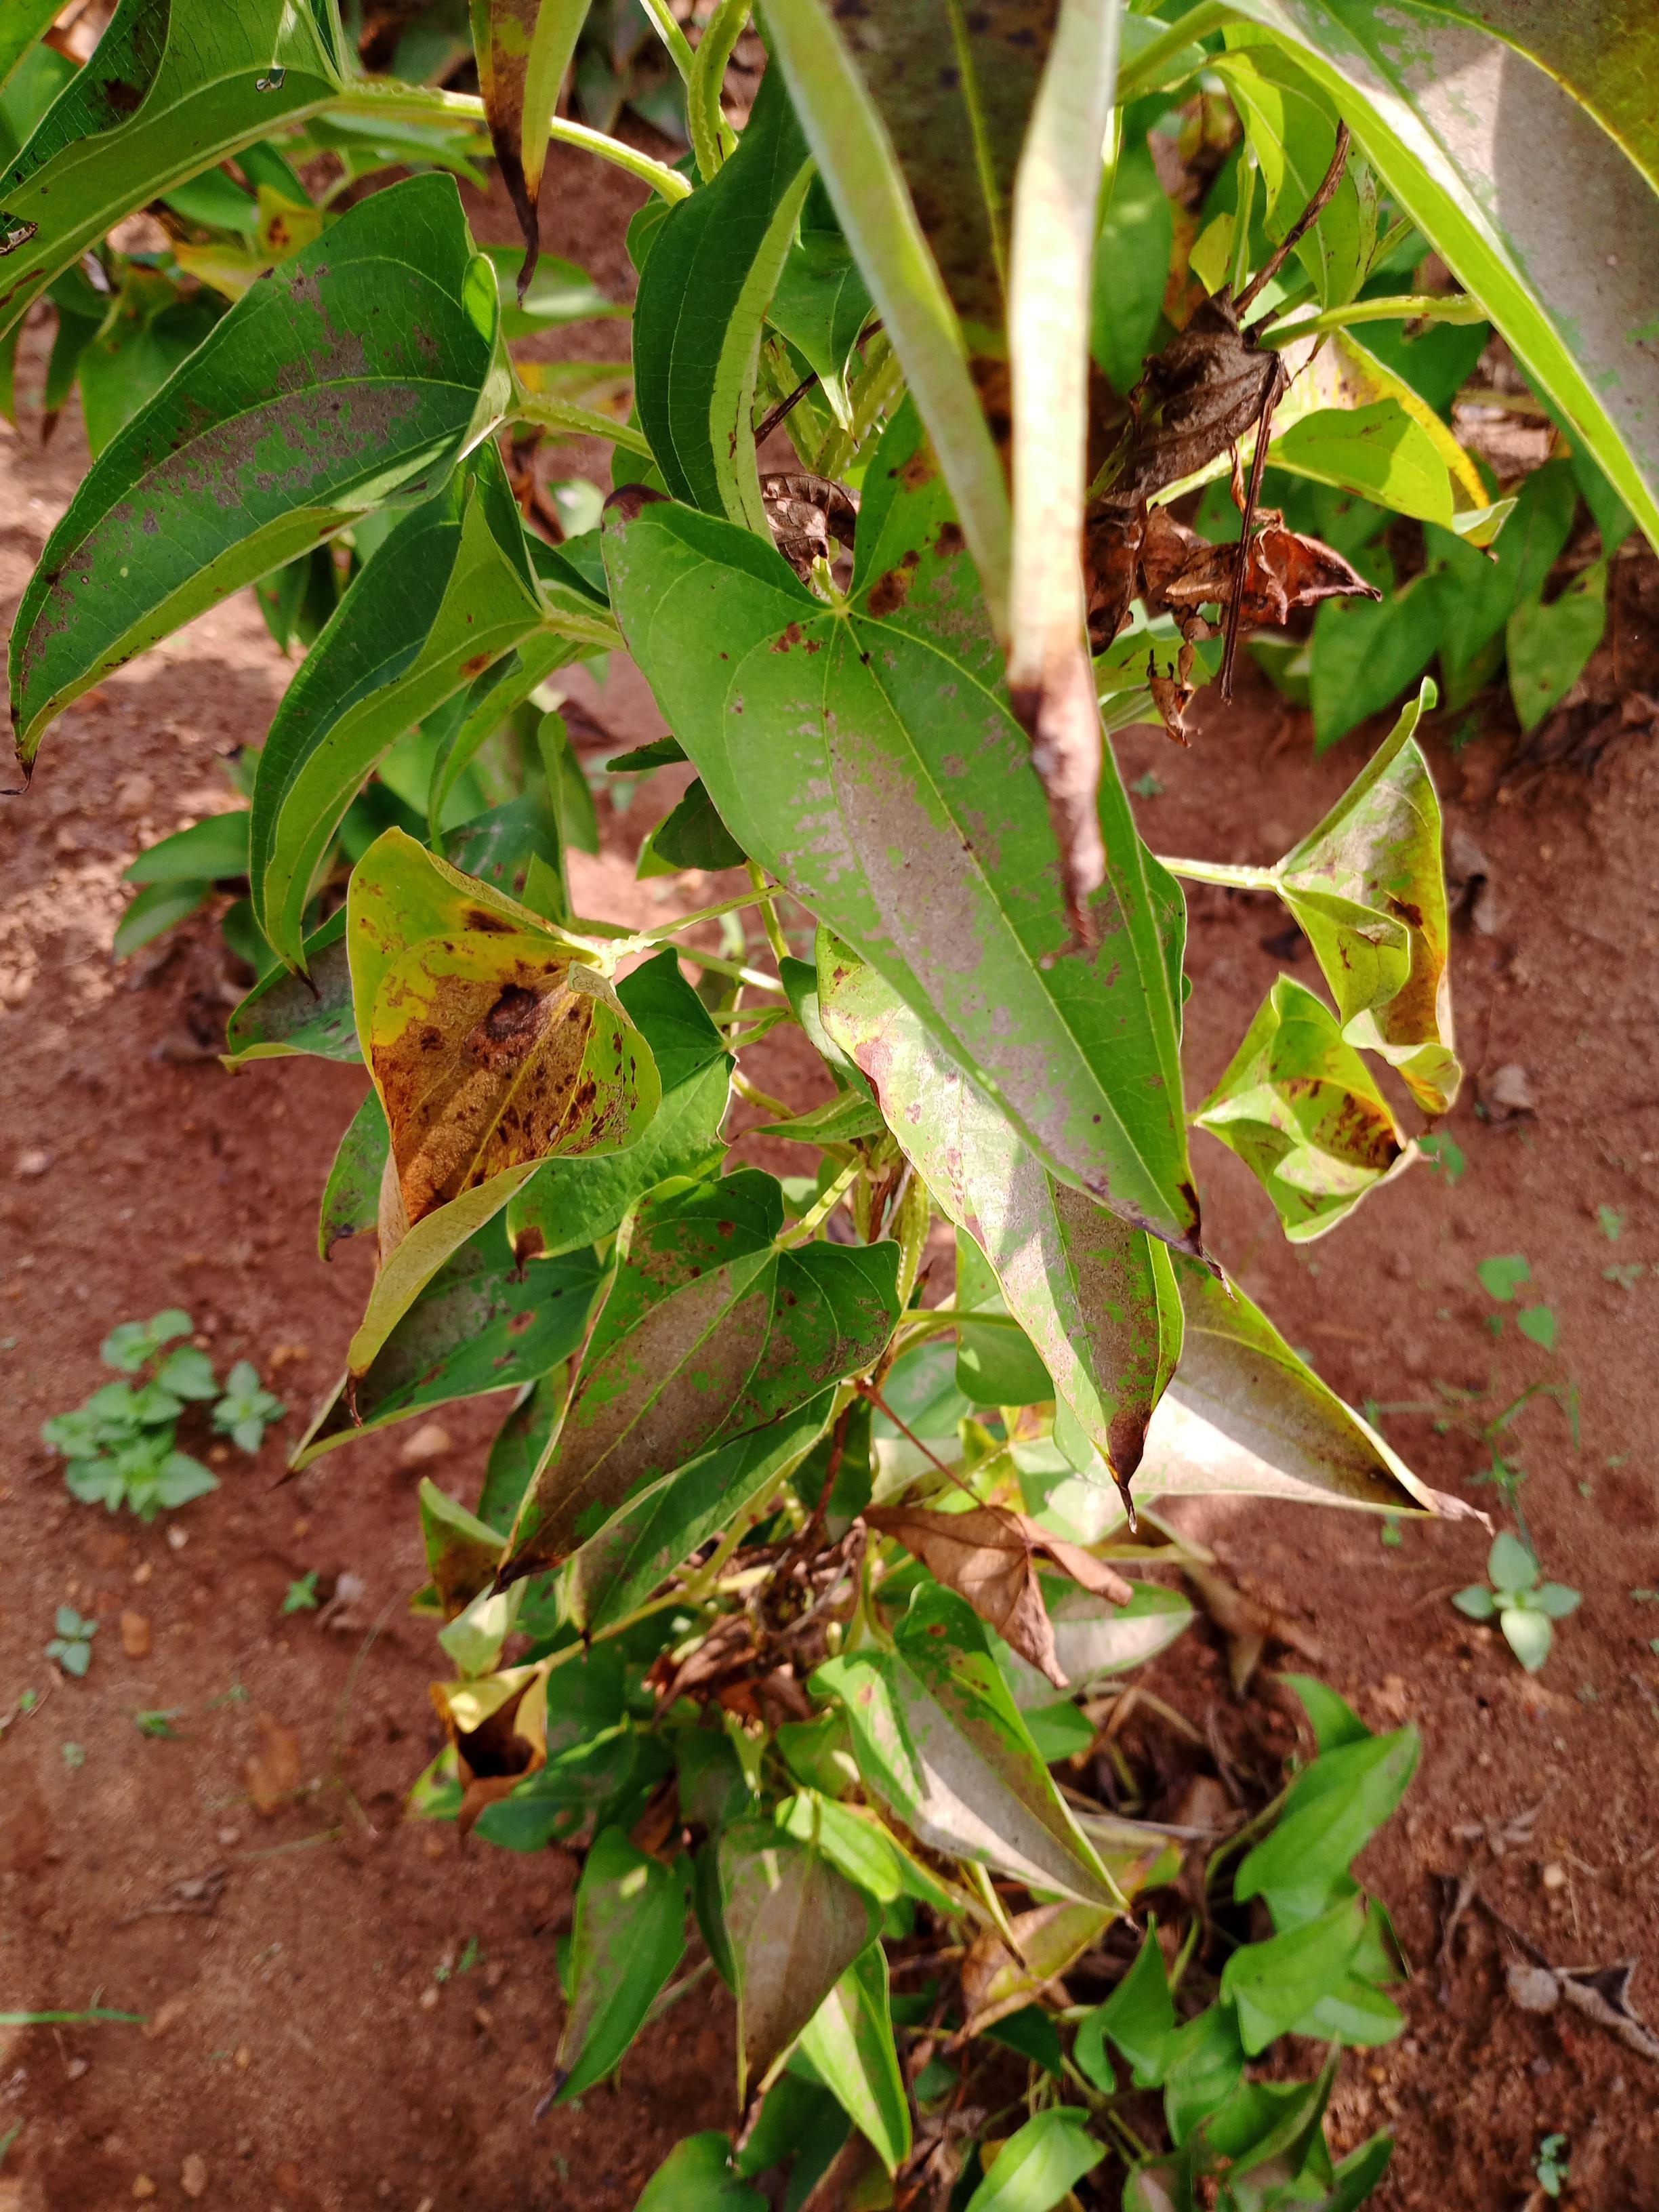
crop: yam
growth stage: vegetative
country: Nigeria
